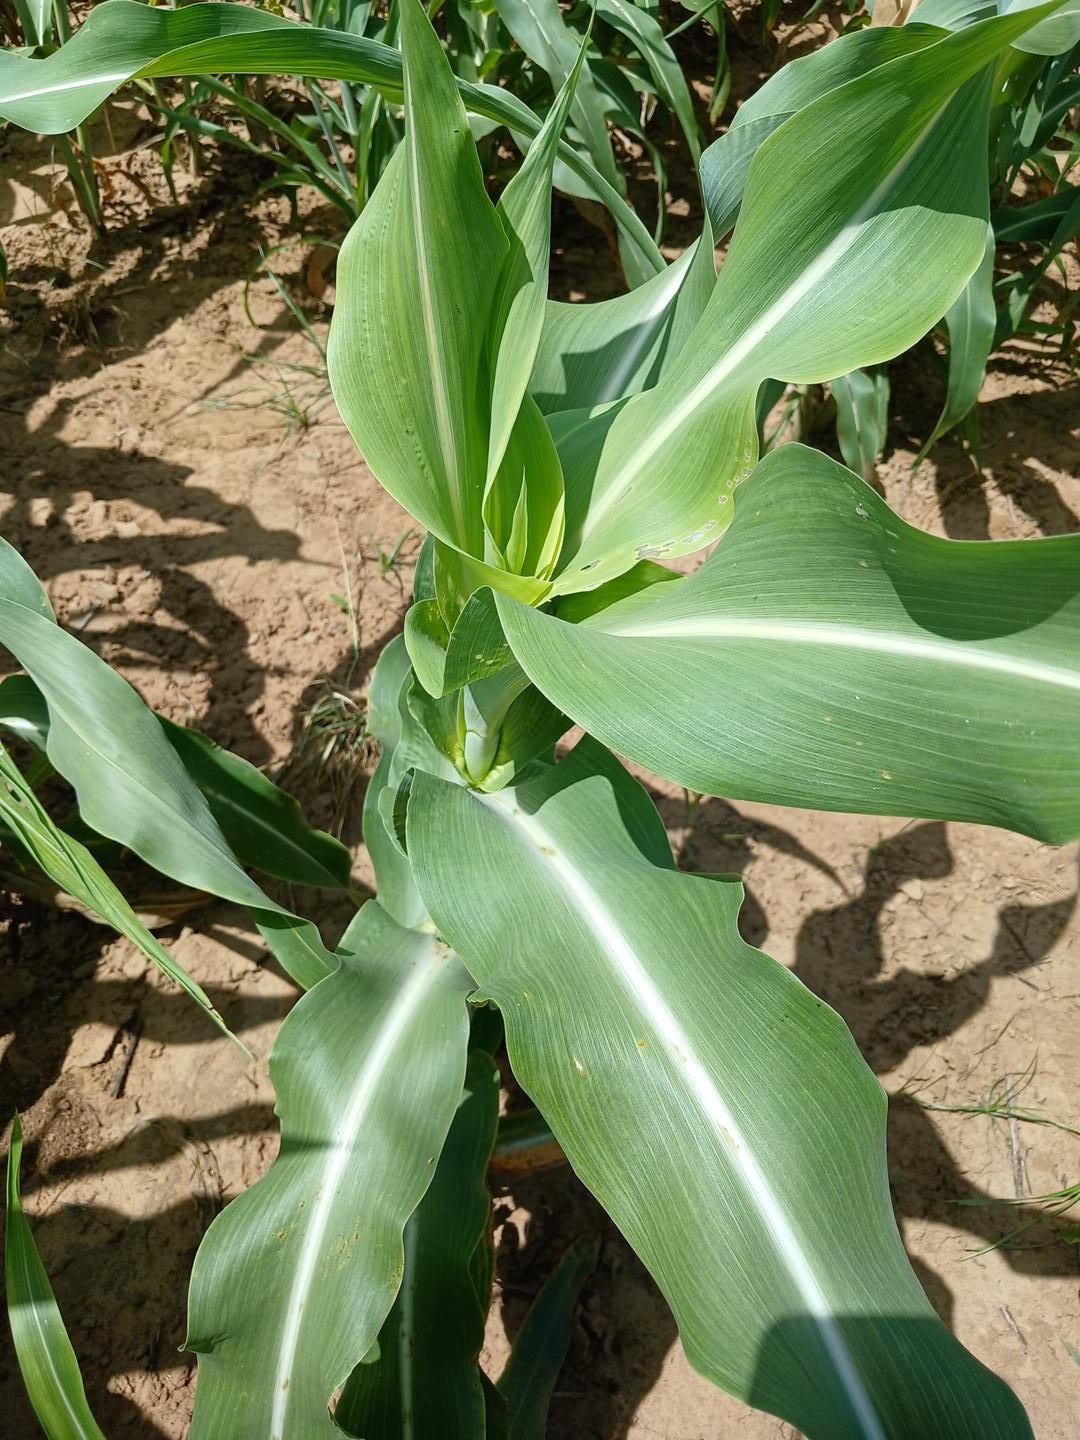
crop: sorghum
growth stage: vegetative
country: Senegal
